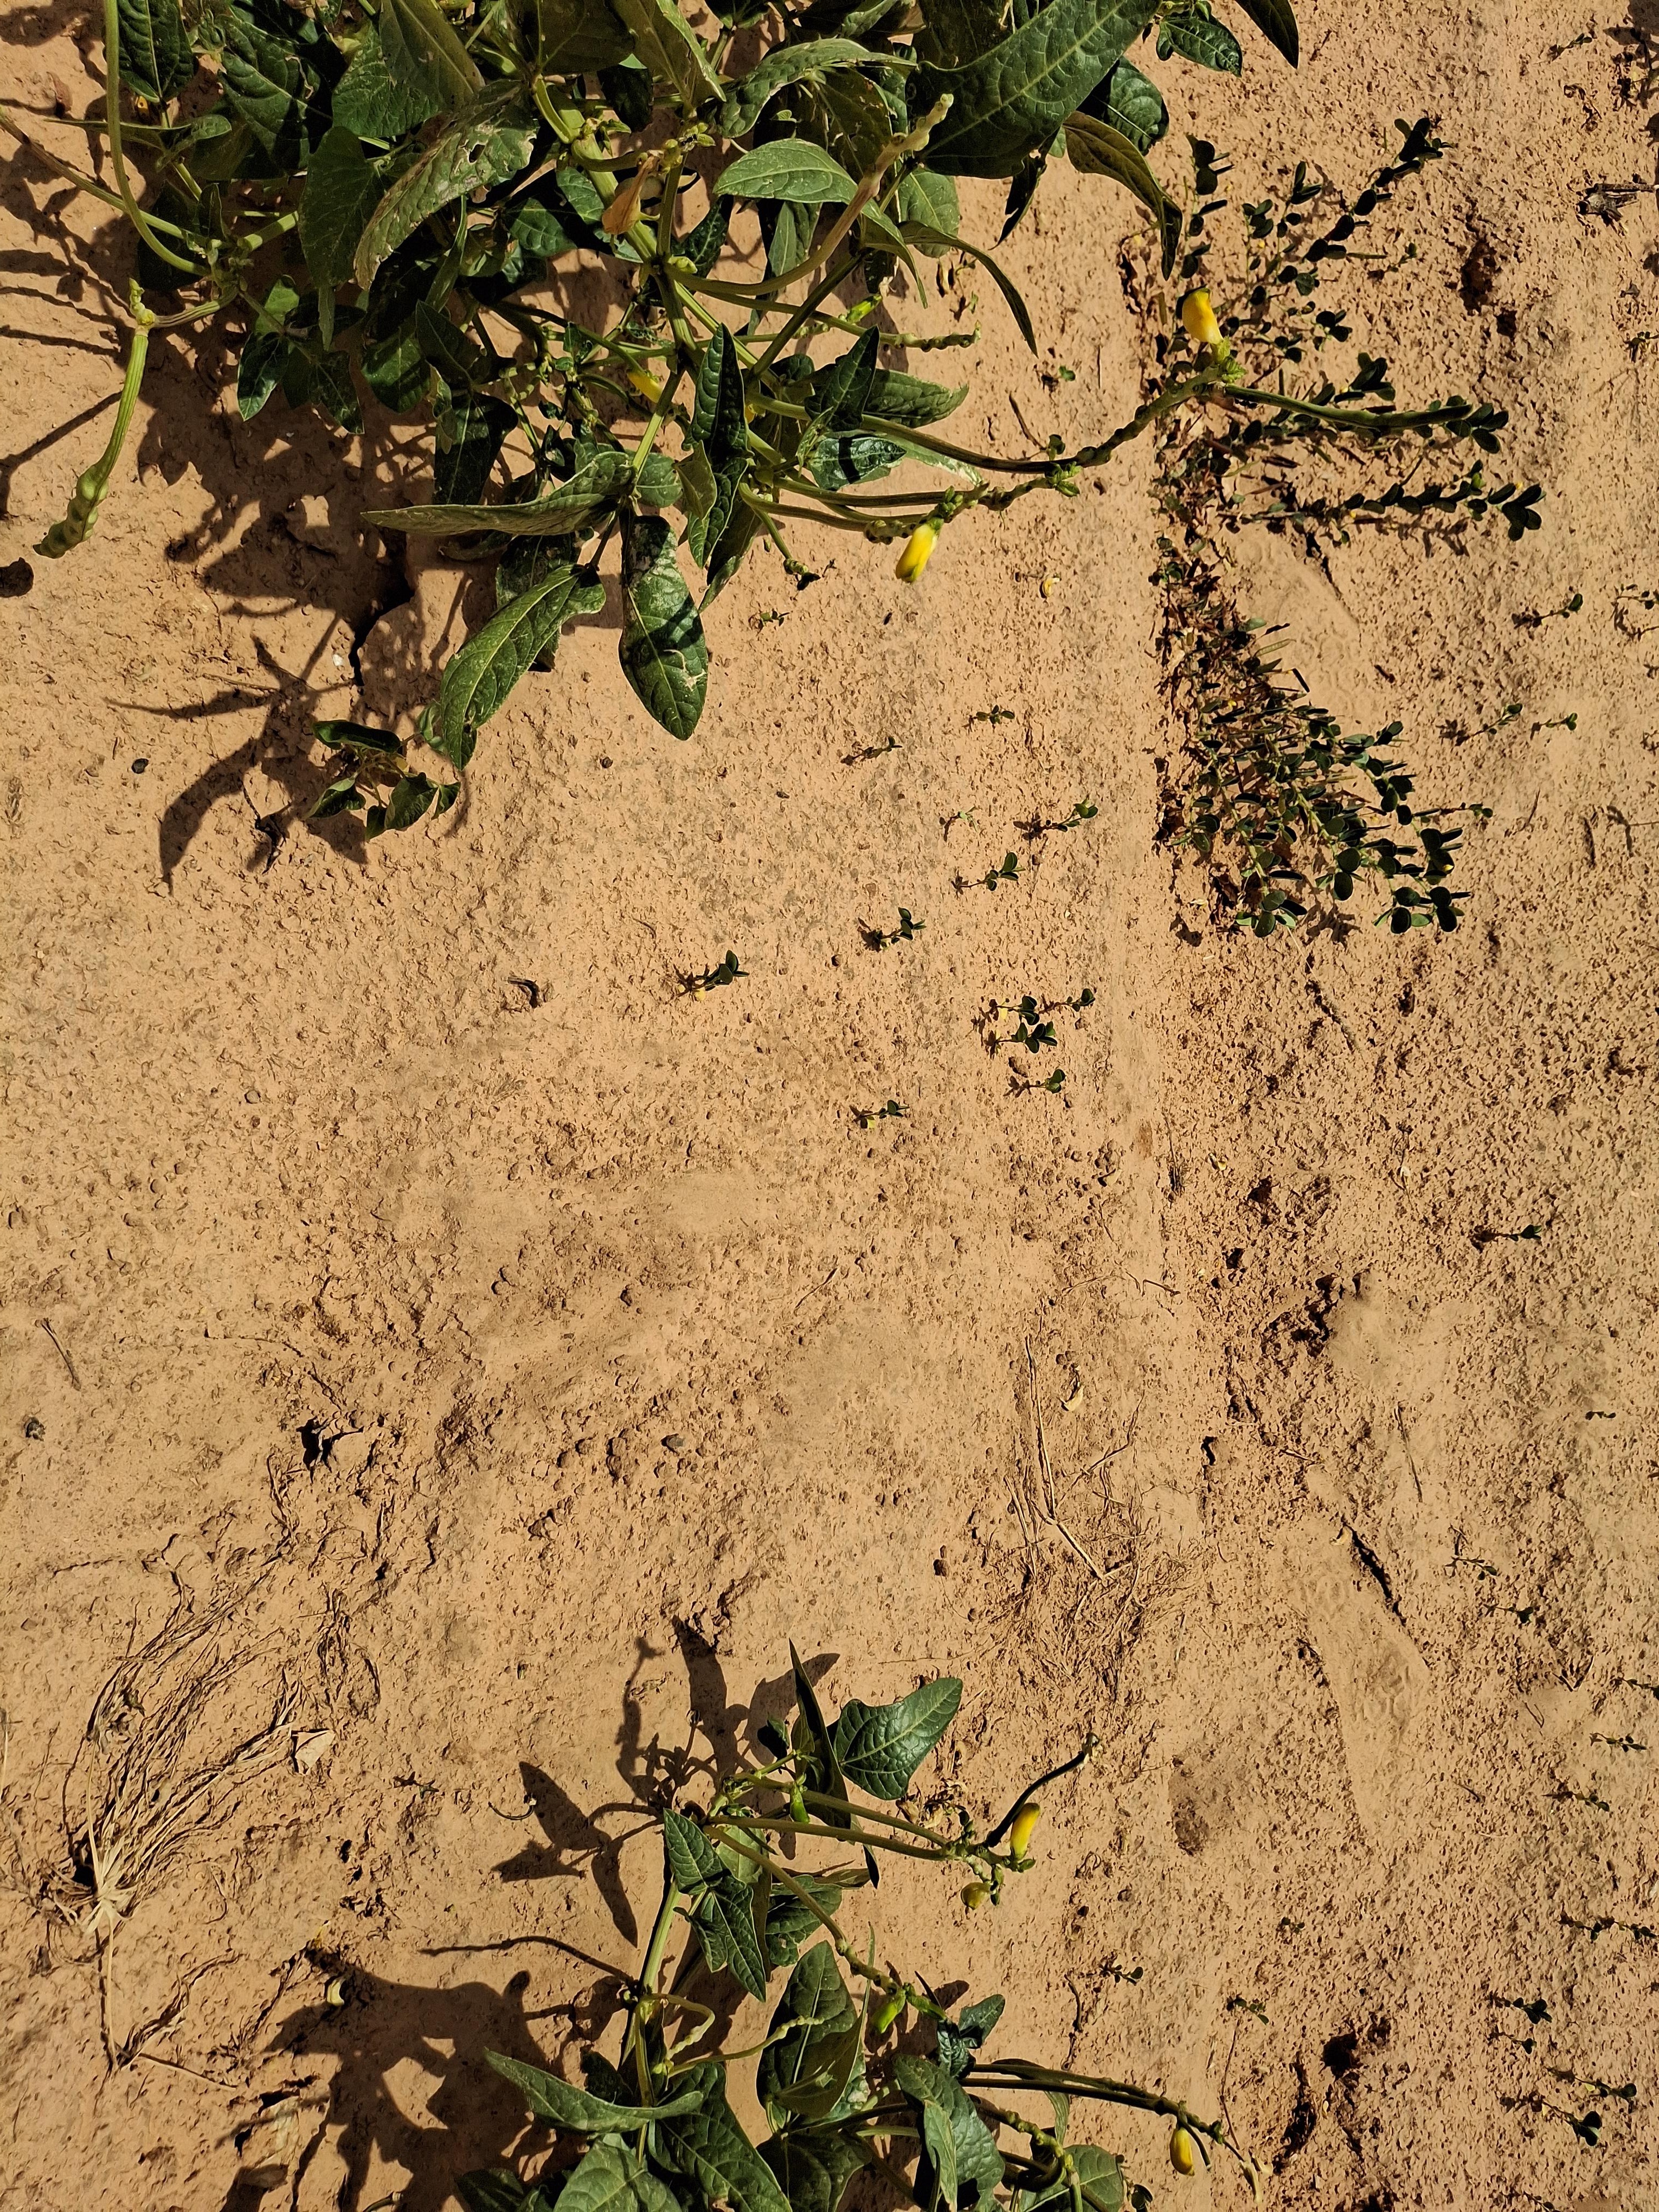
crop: cowpea
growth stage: harvest maturity
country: Nigeria
